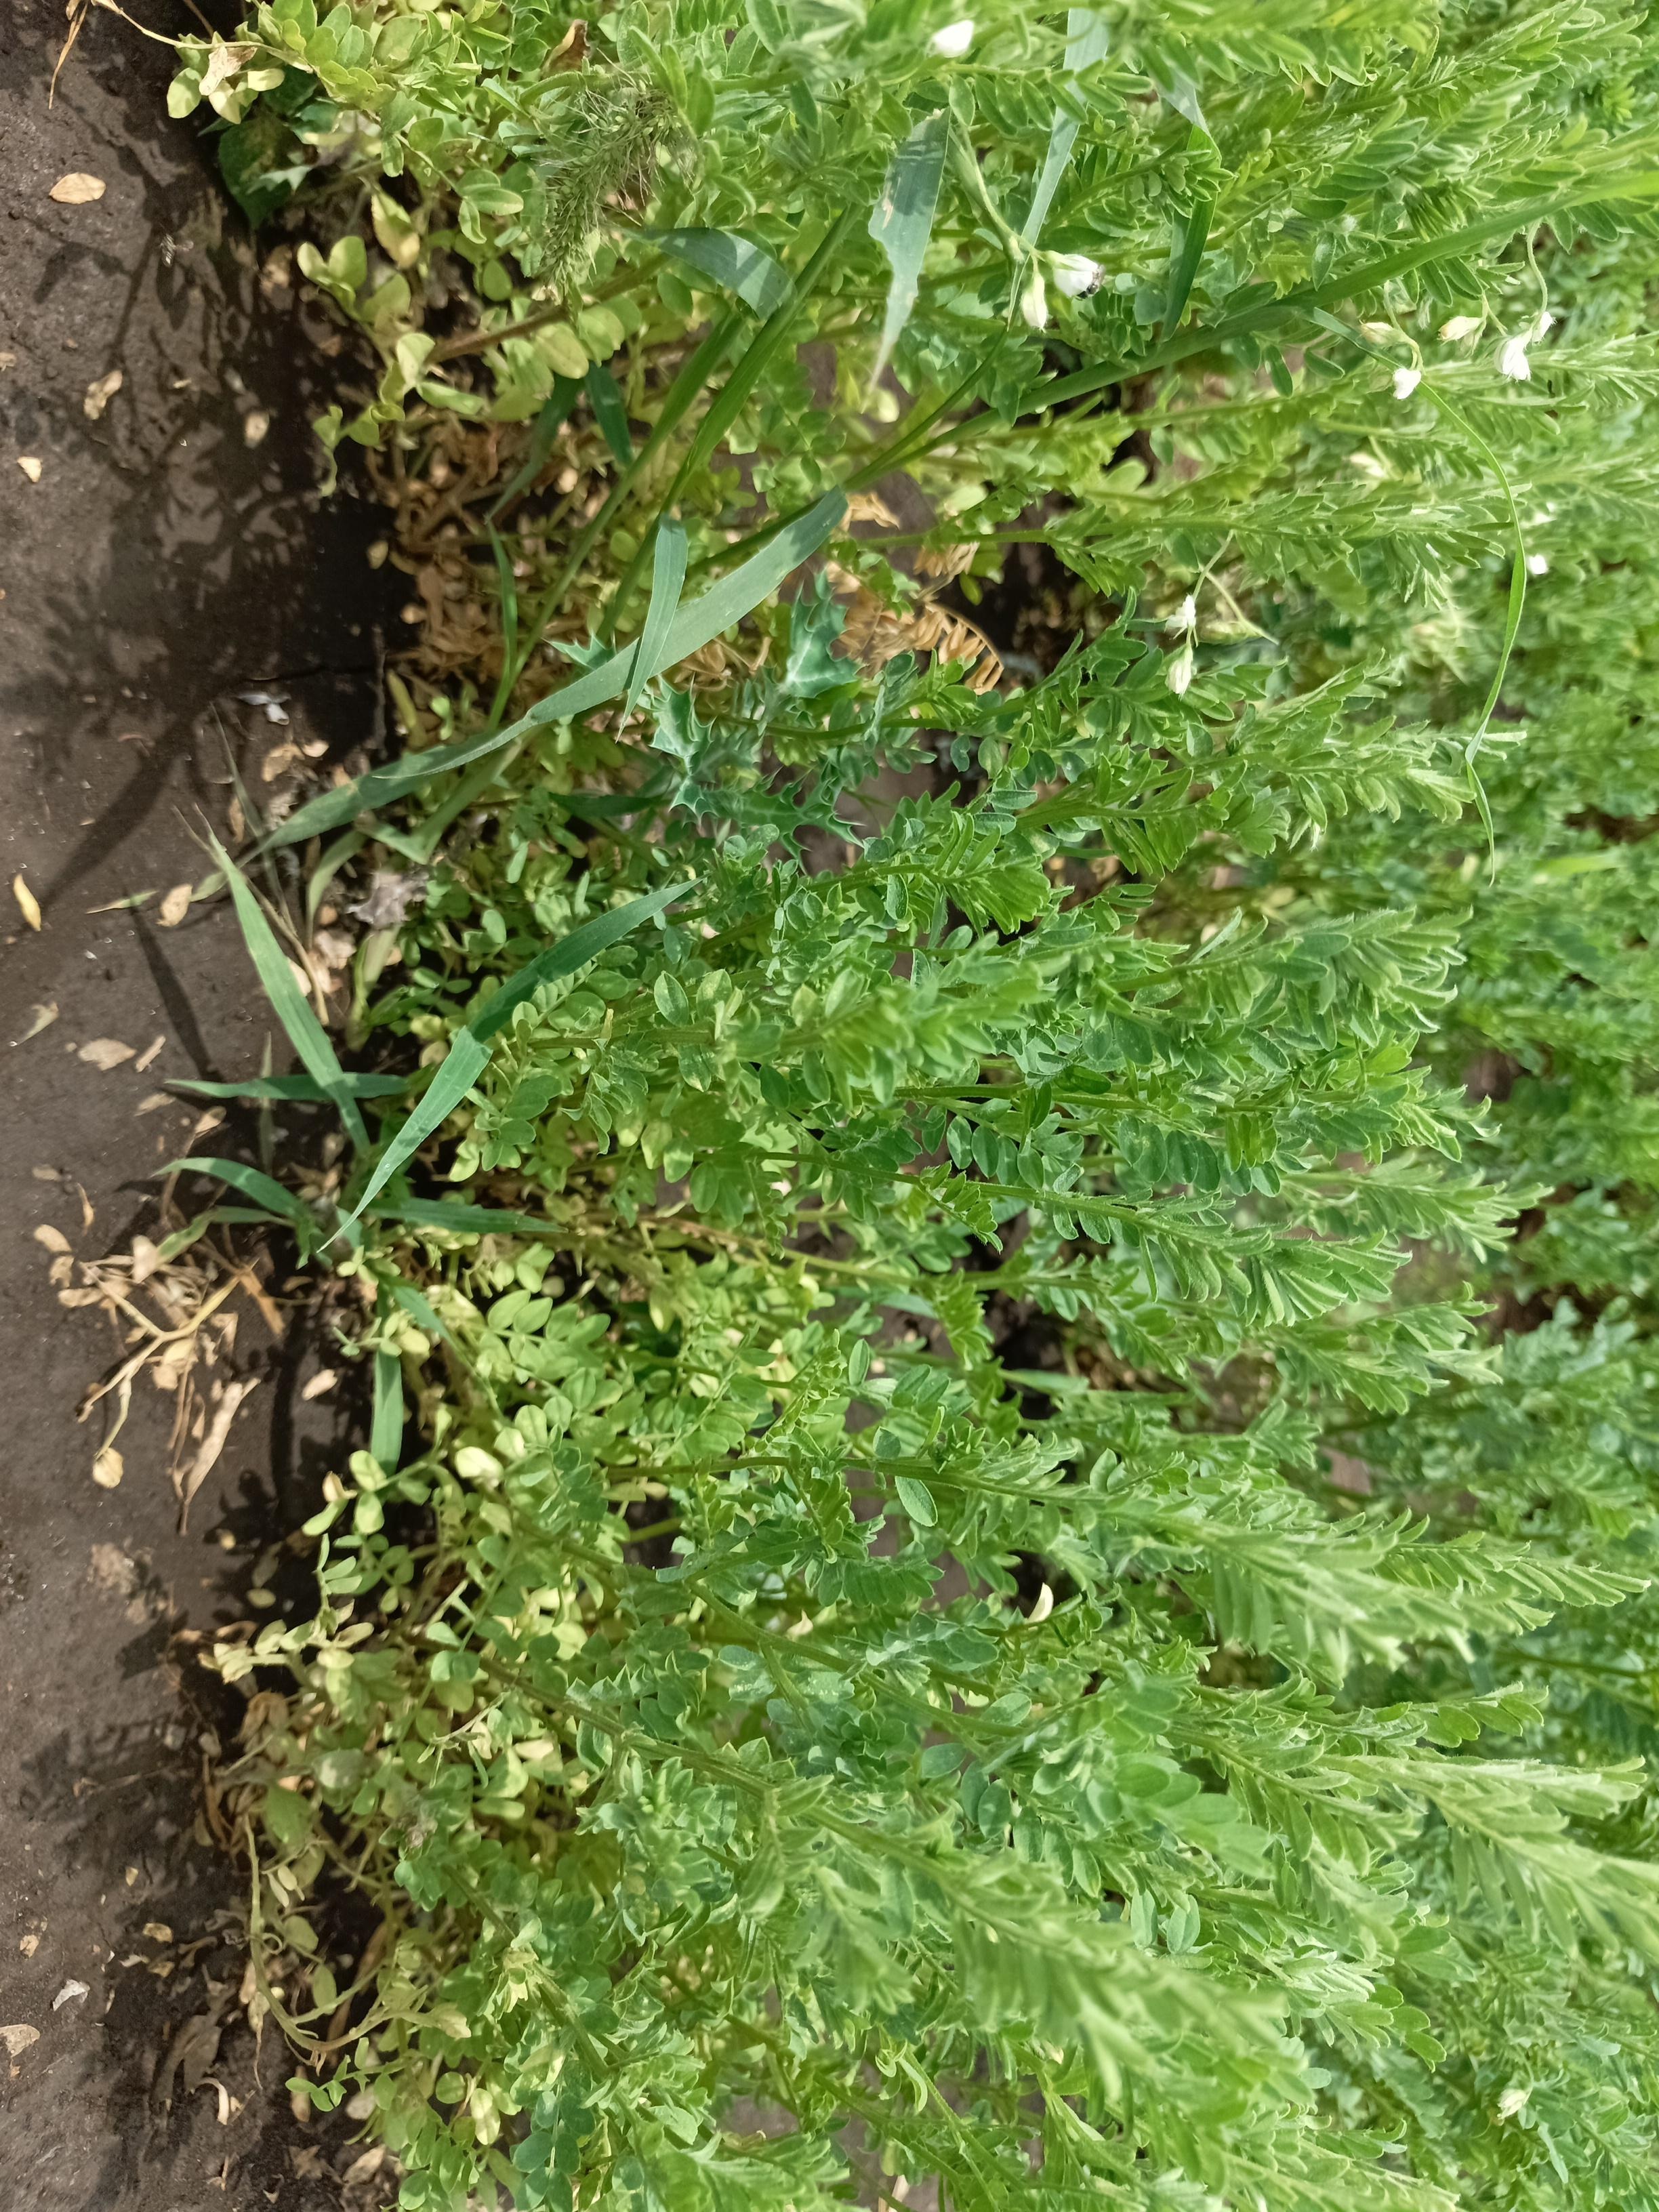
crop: lentil
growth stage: vegetative
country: Tanzania
